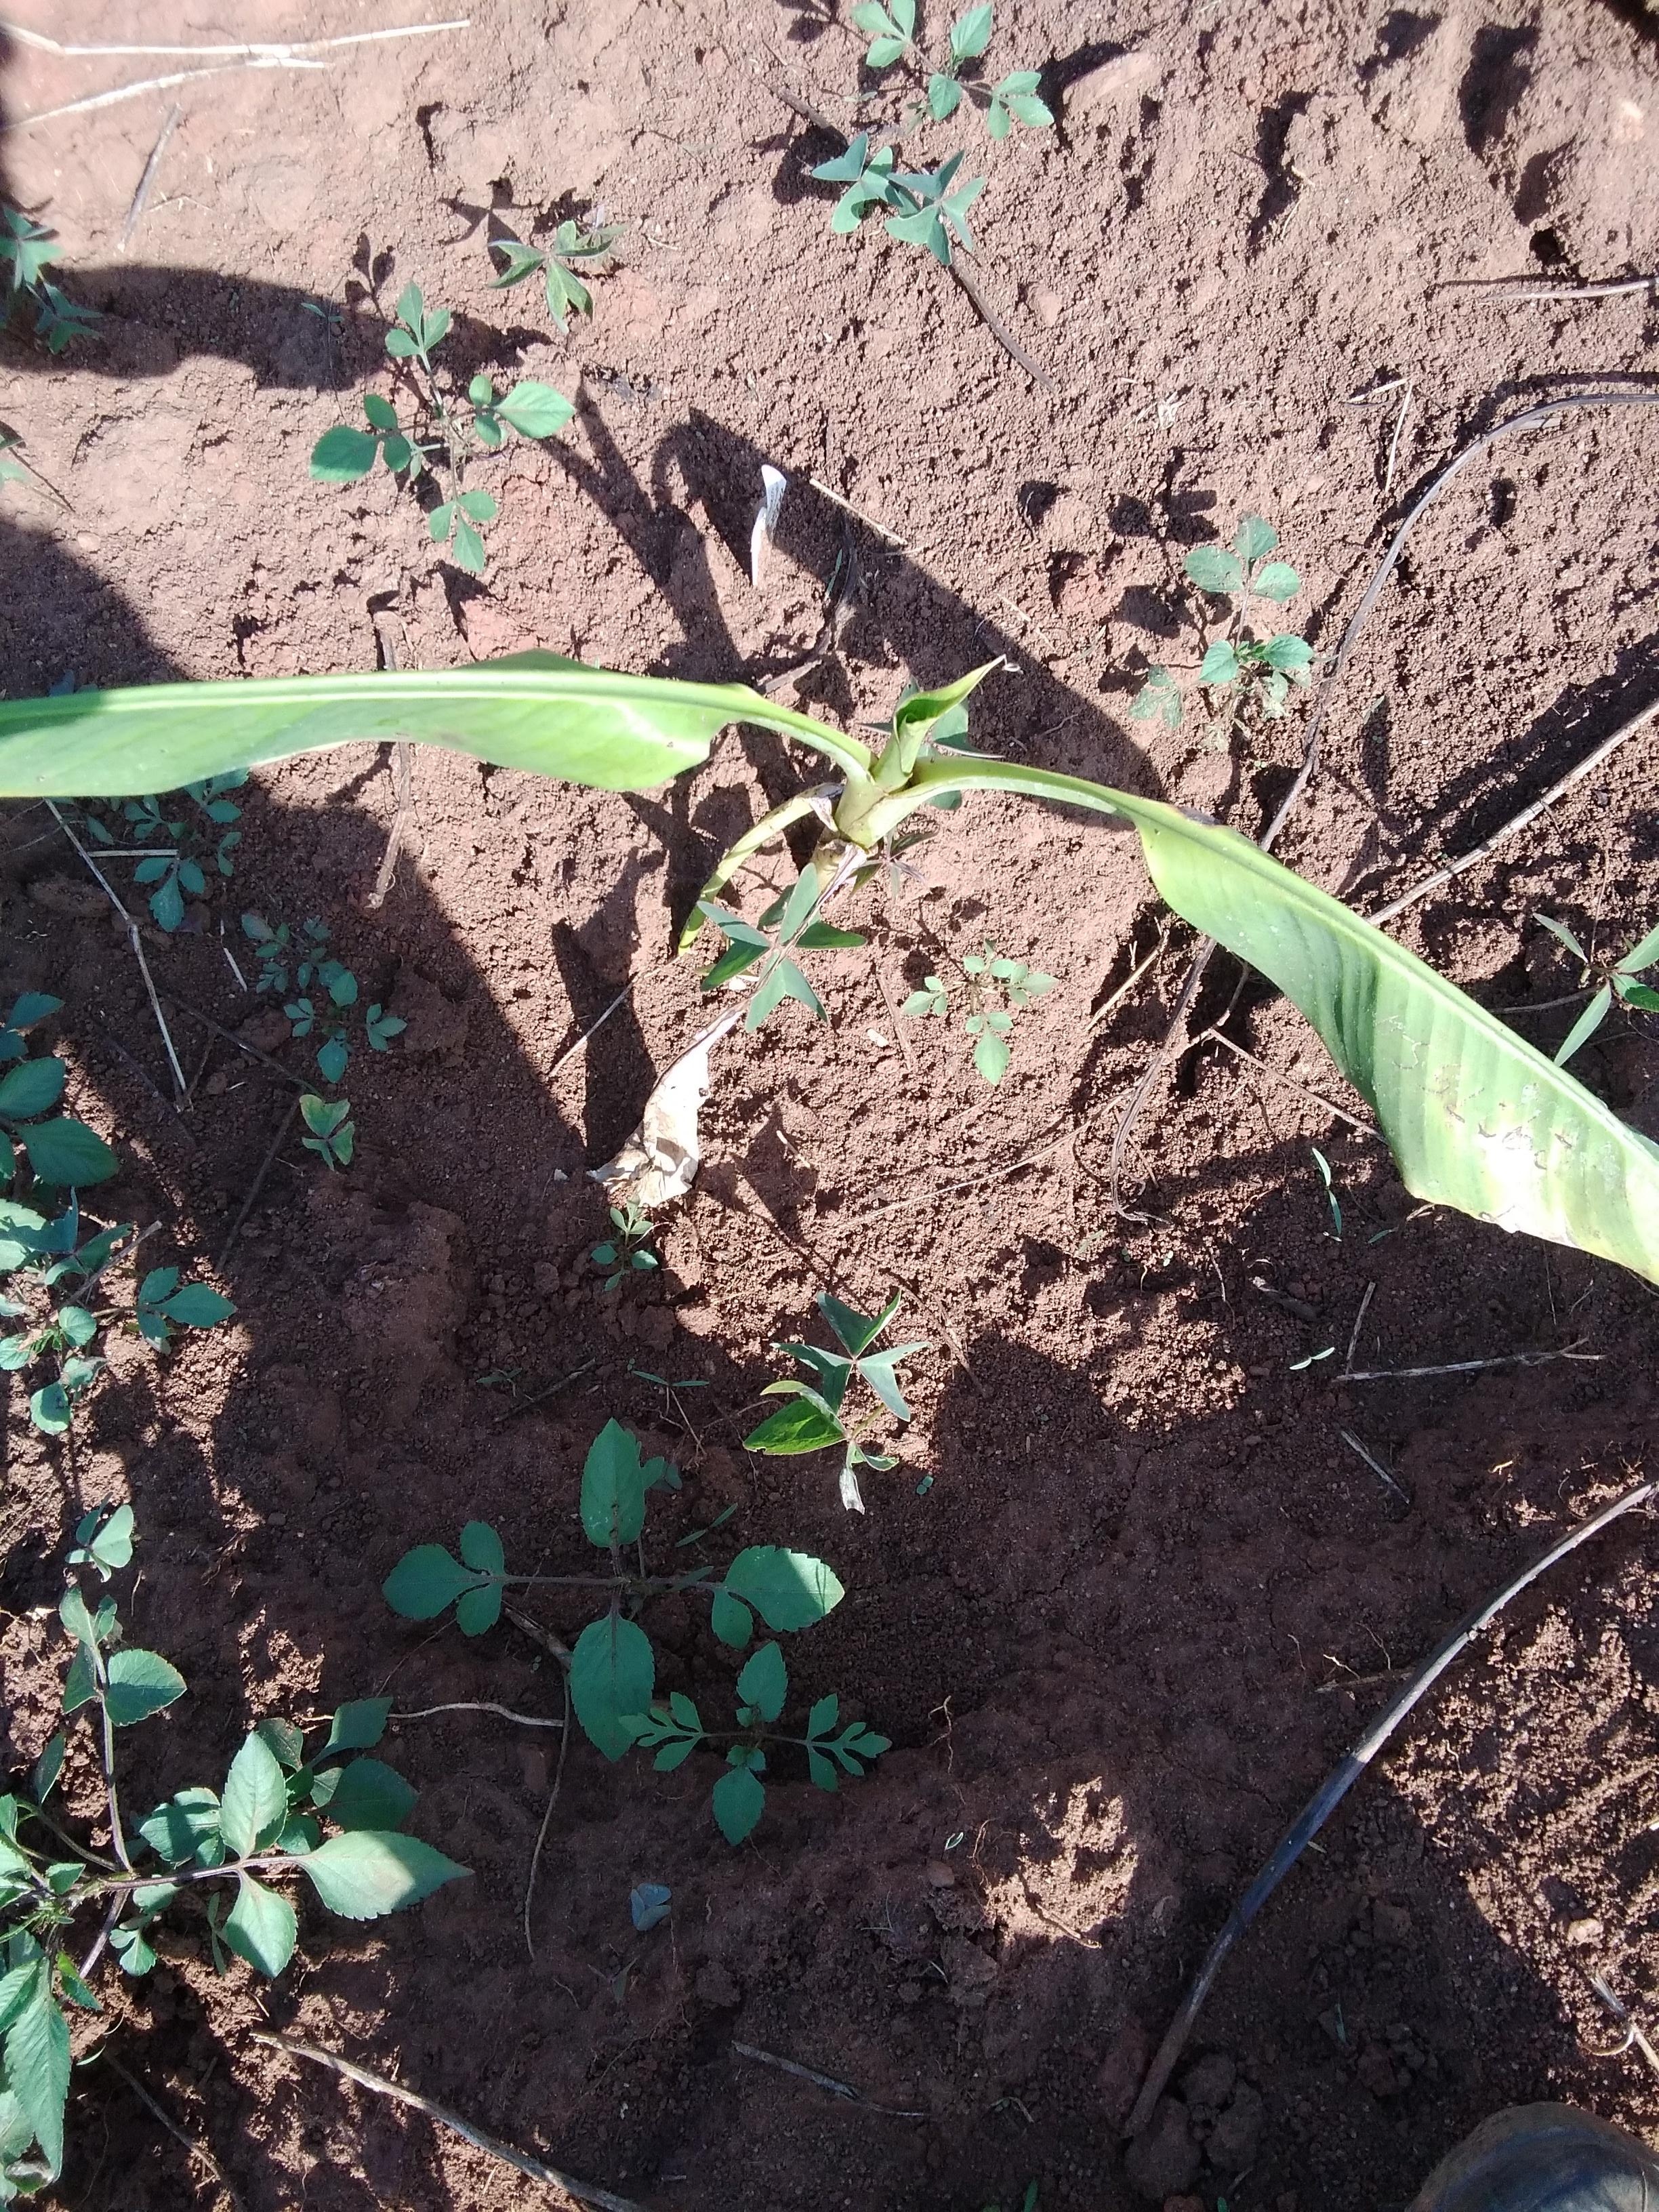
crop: banana
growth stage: vegetative
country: Tanzania
